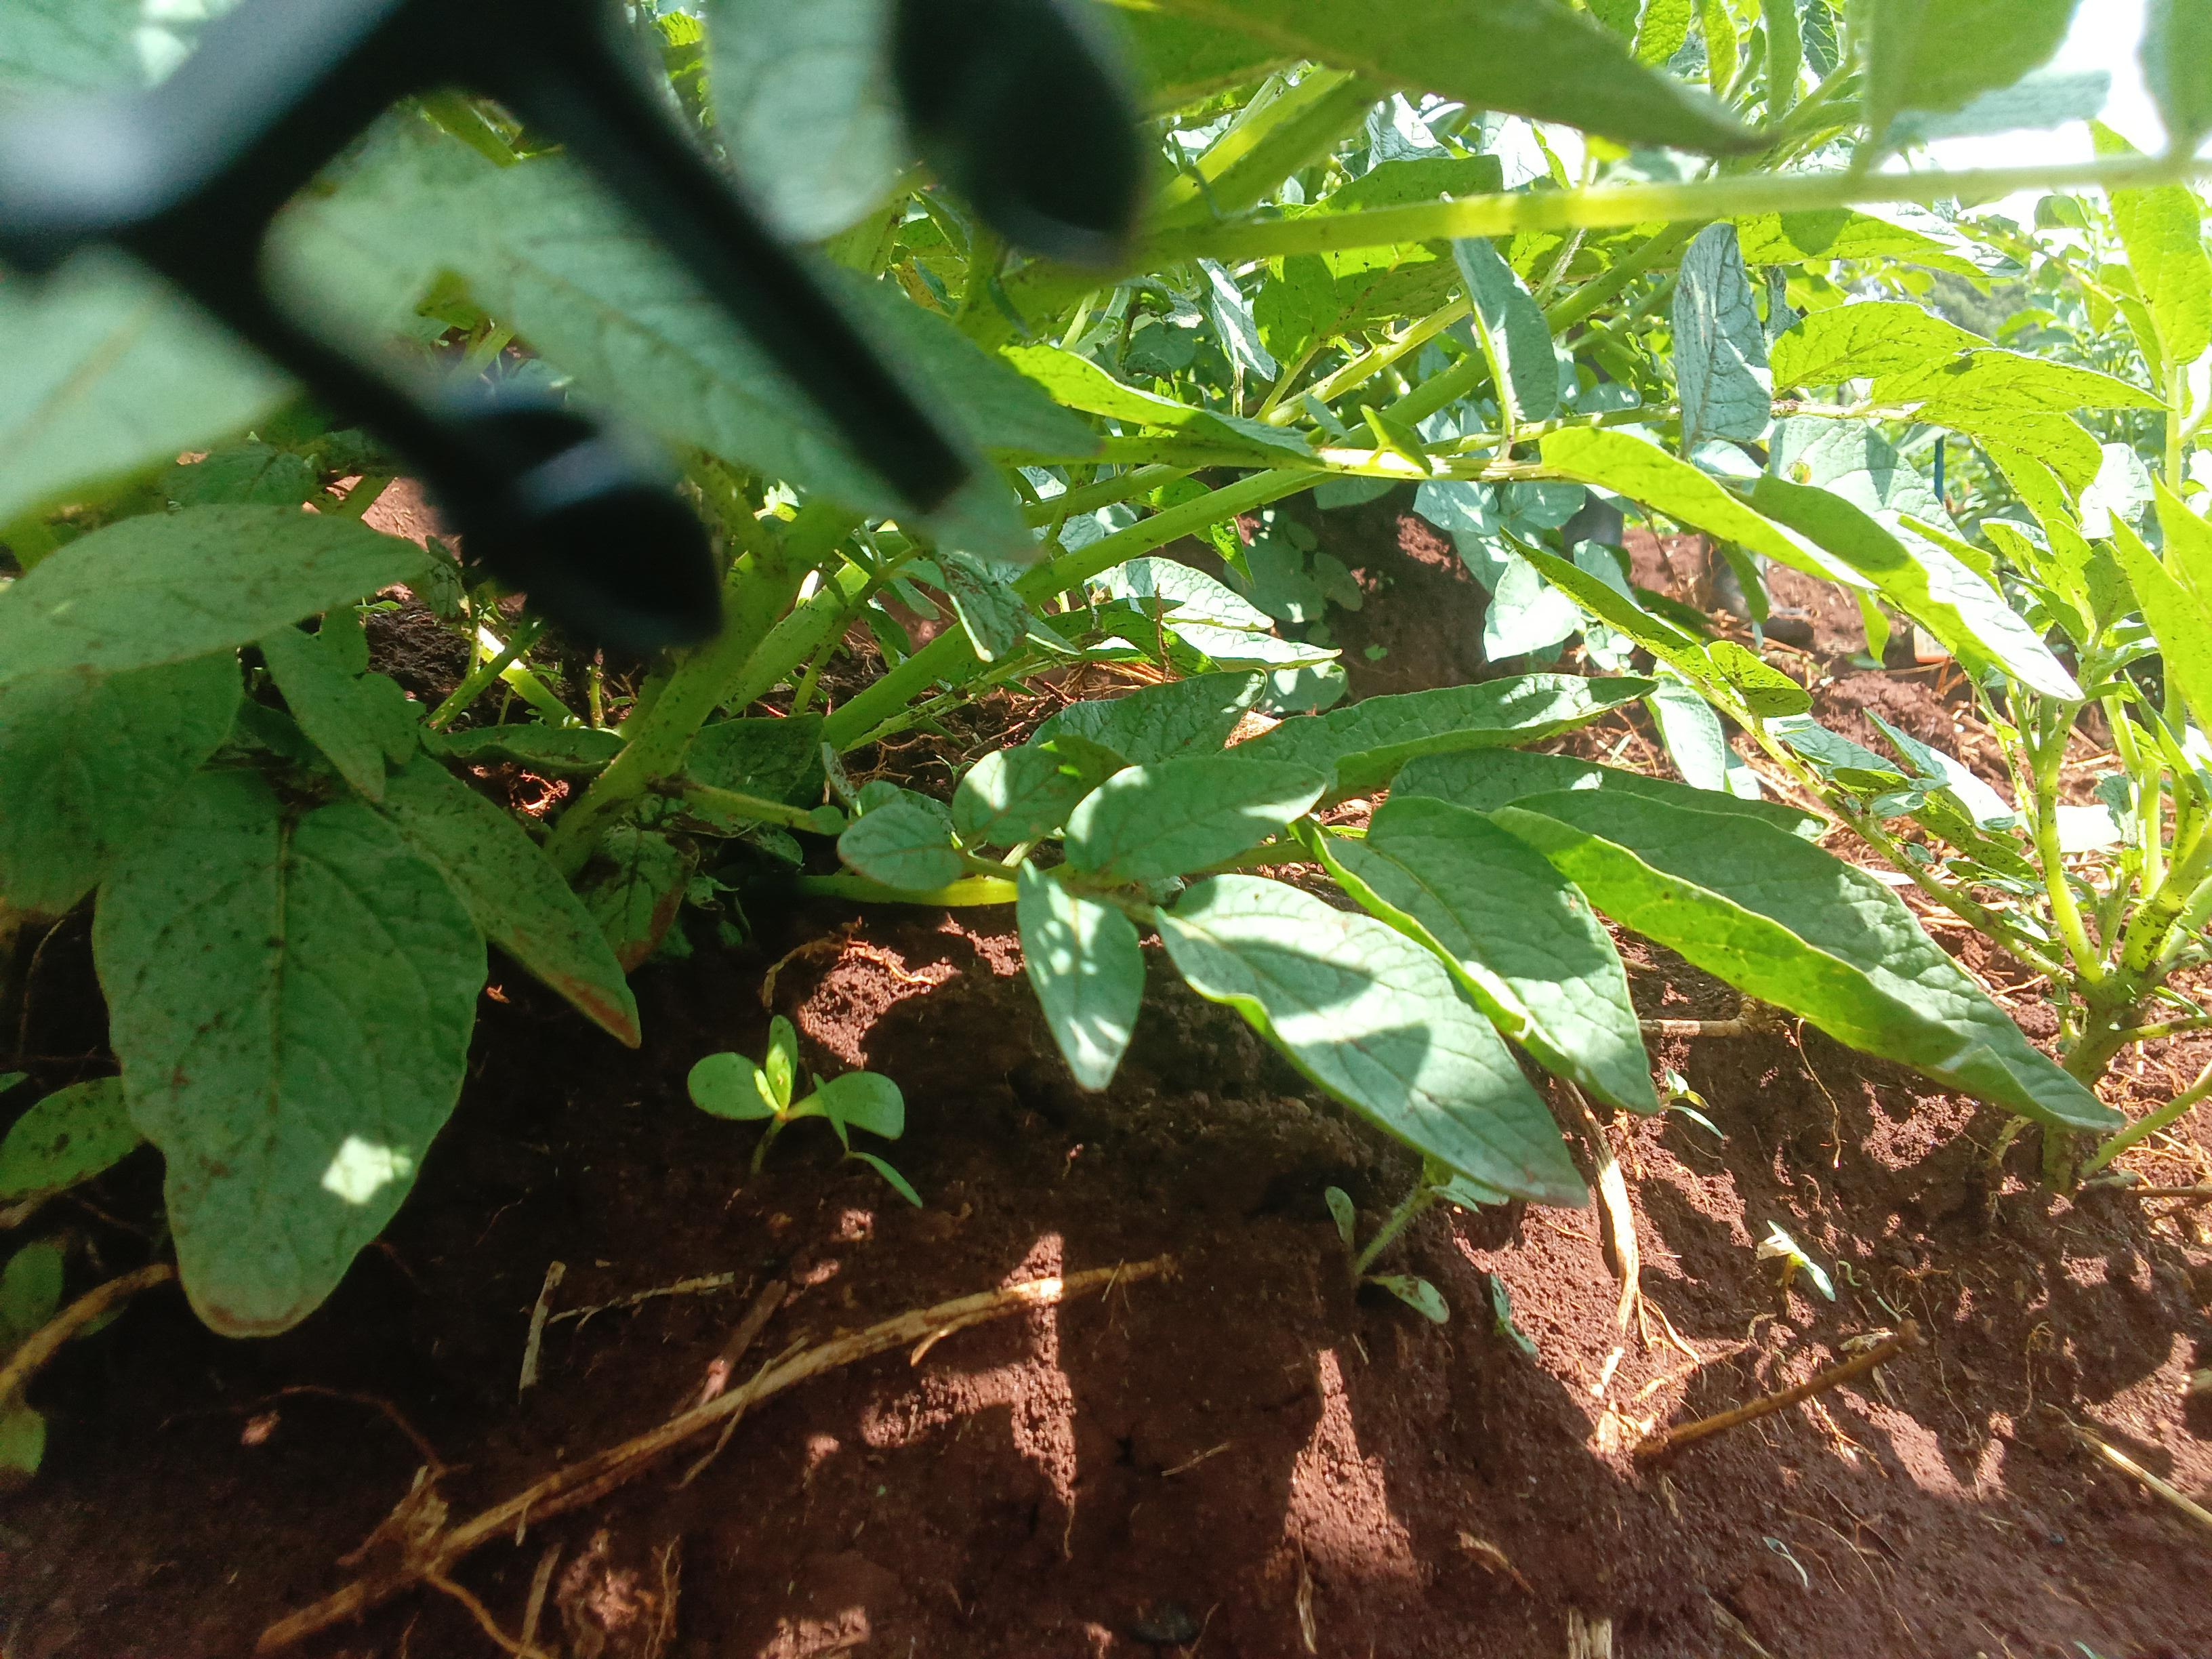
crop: potato
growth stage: flowering
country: Kenya
